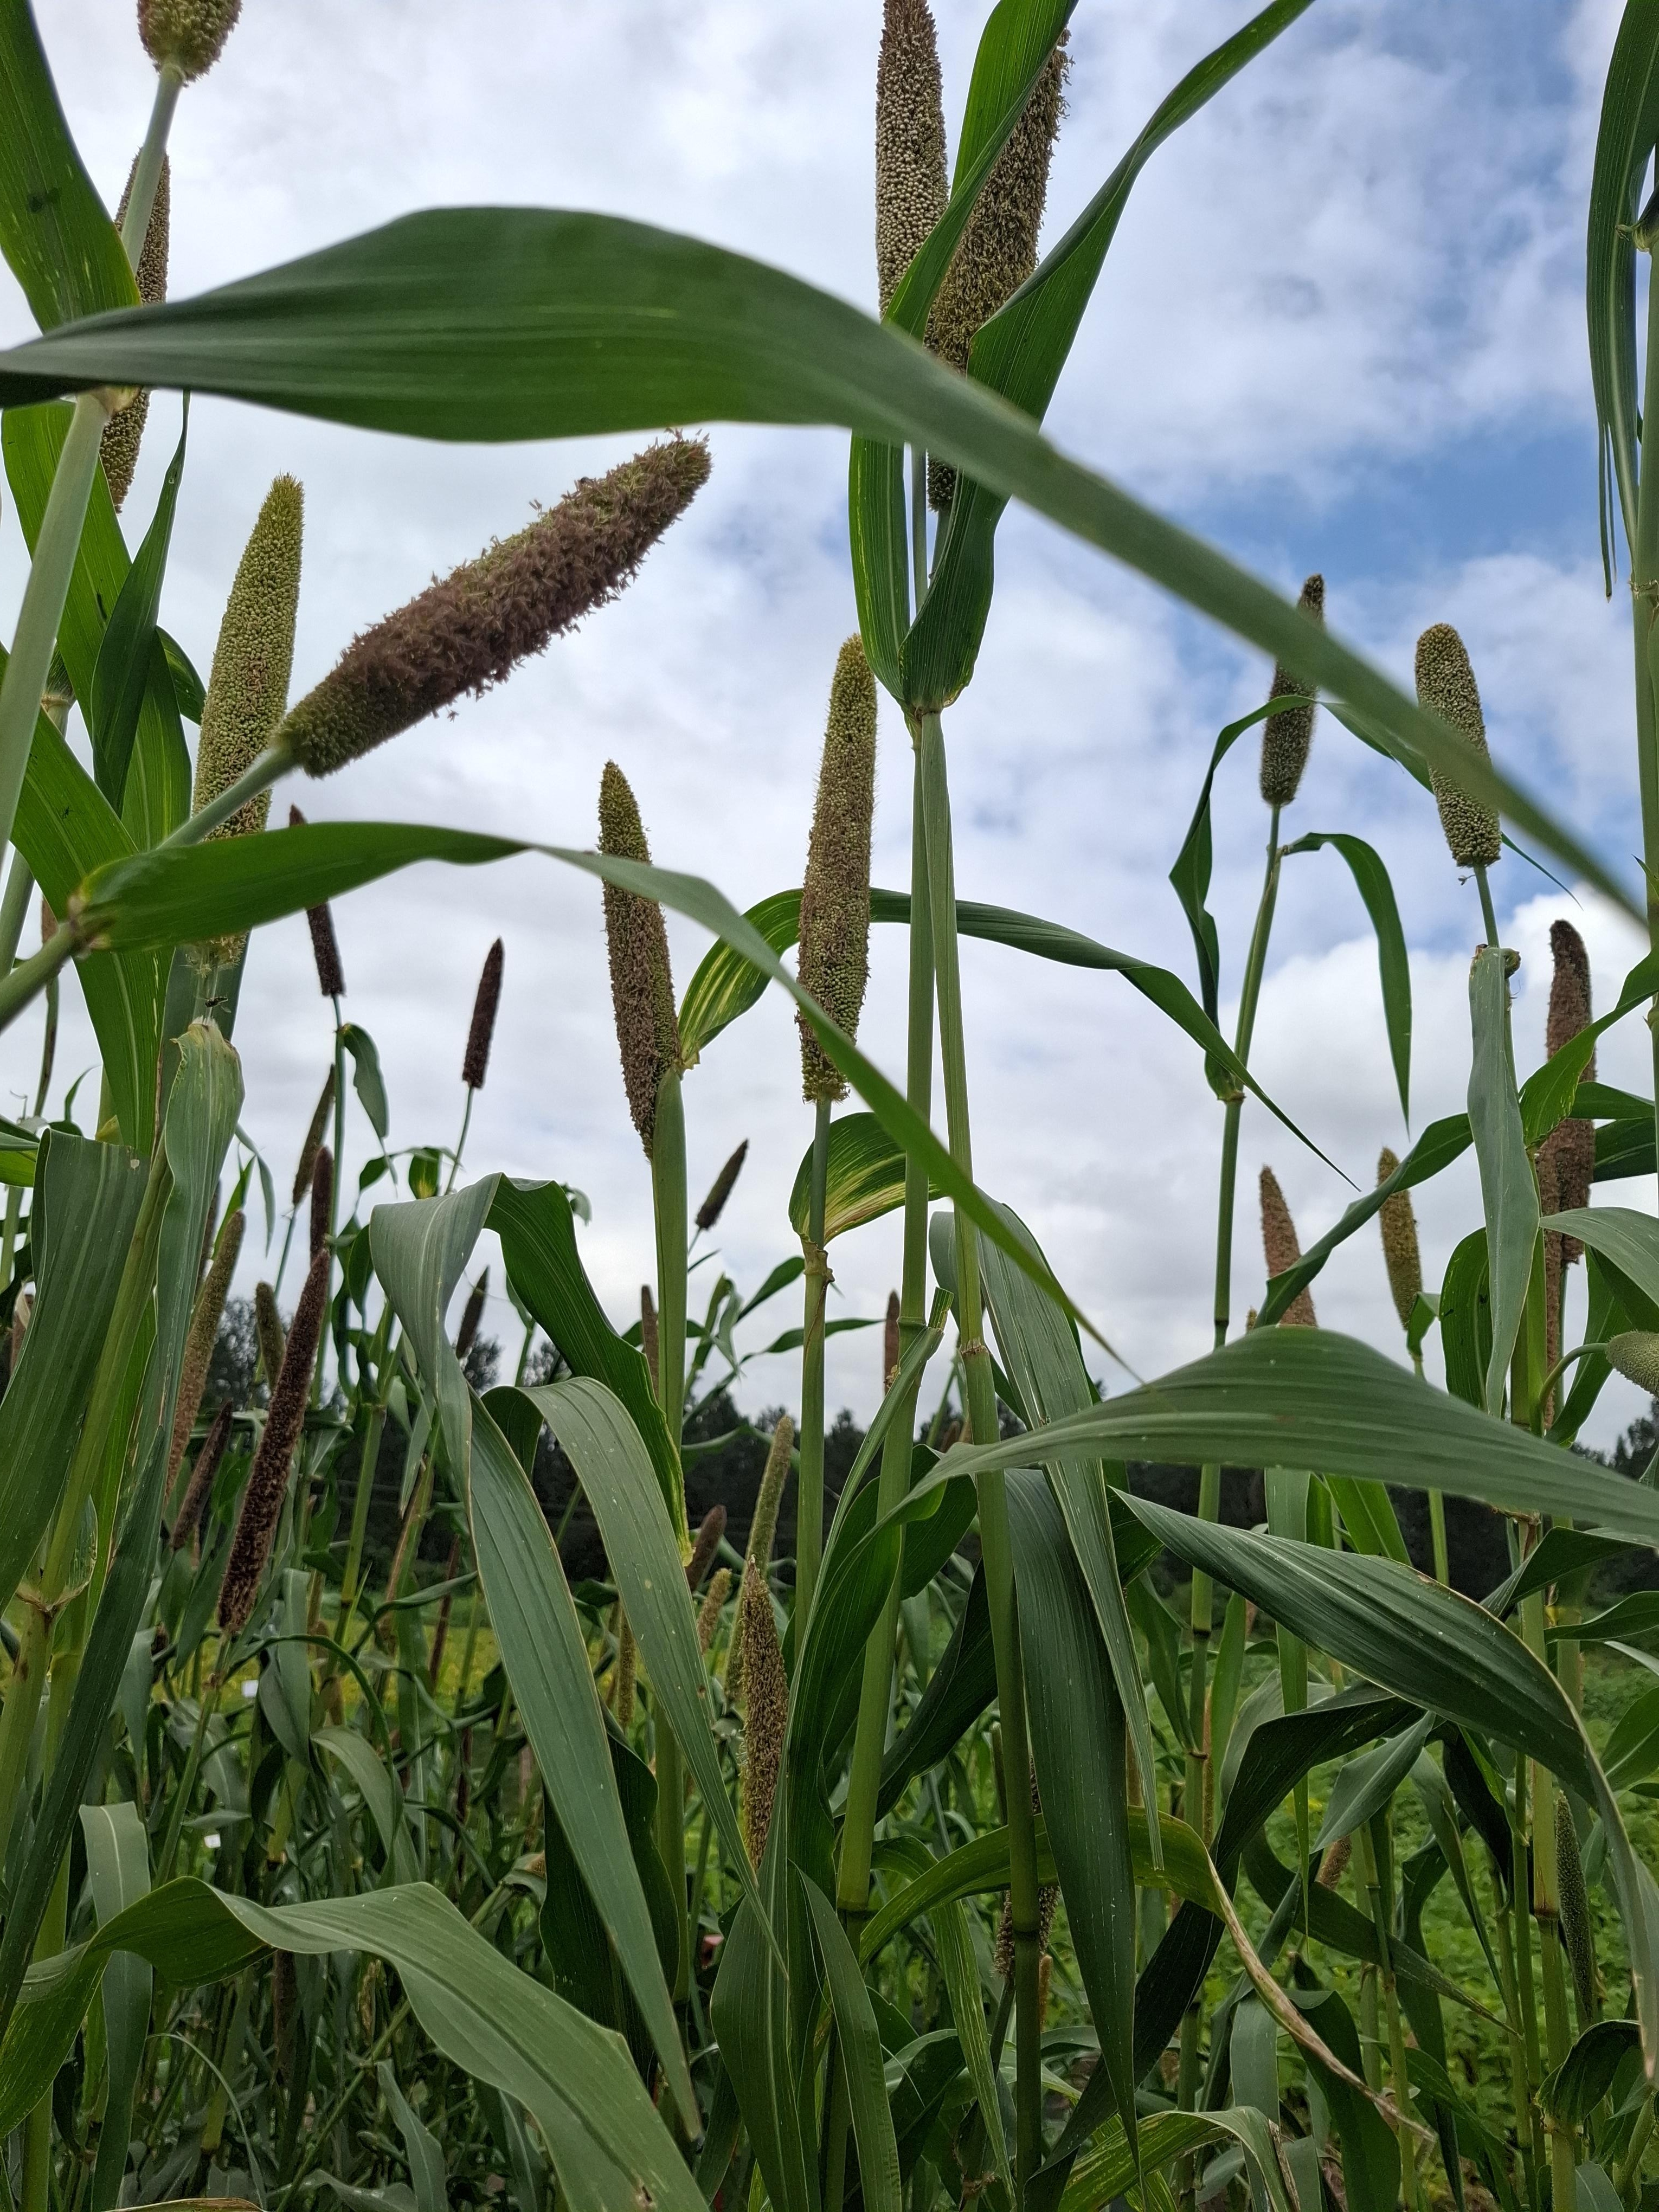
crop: pearl millet
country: Tanzania
